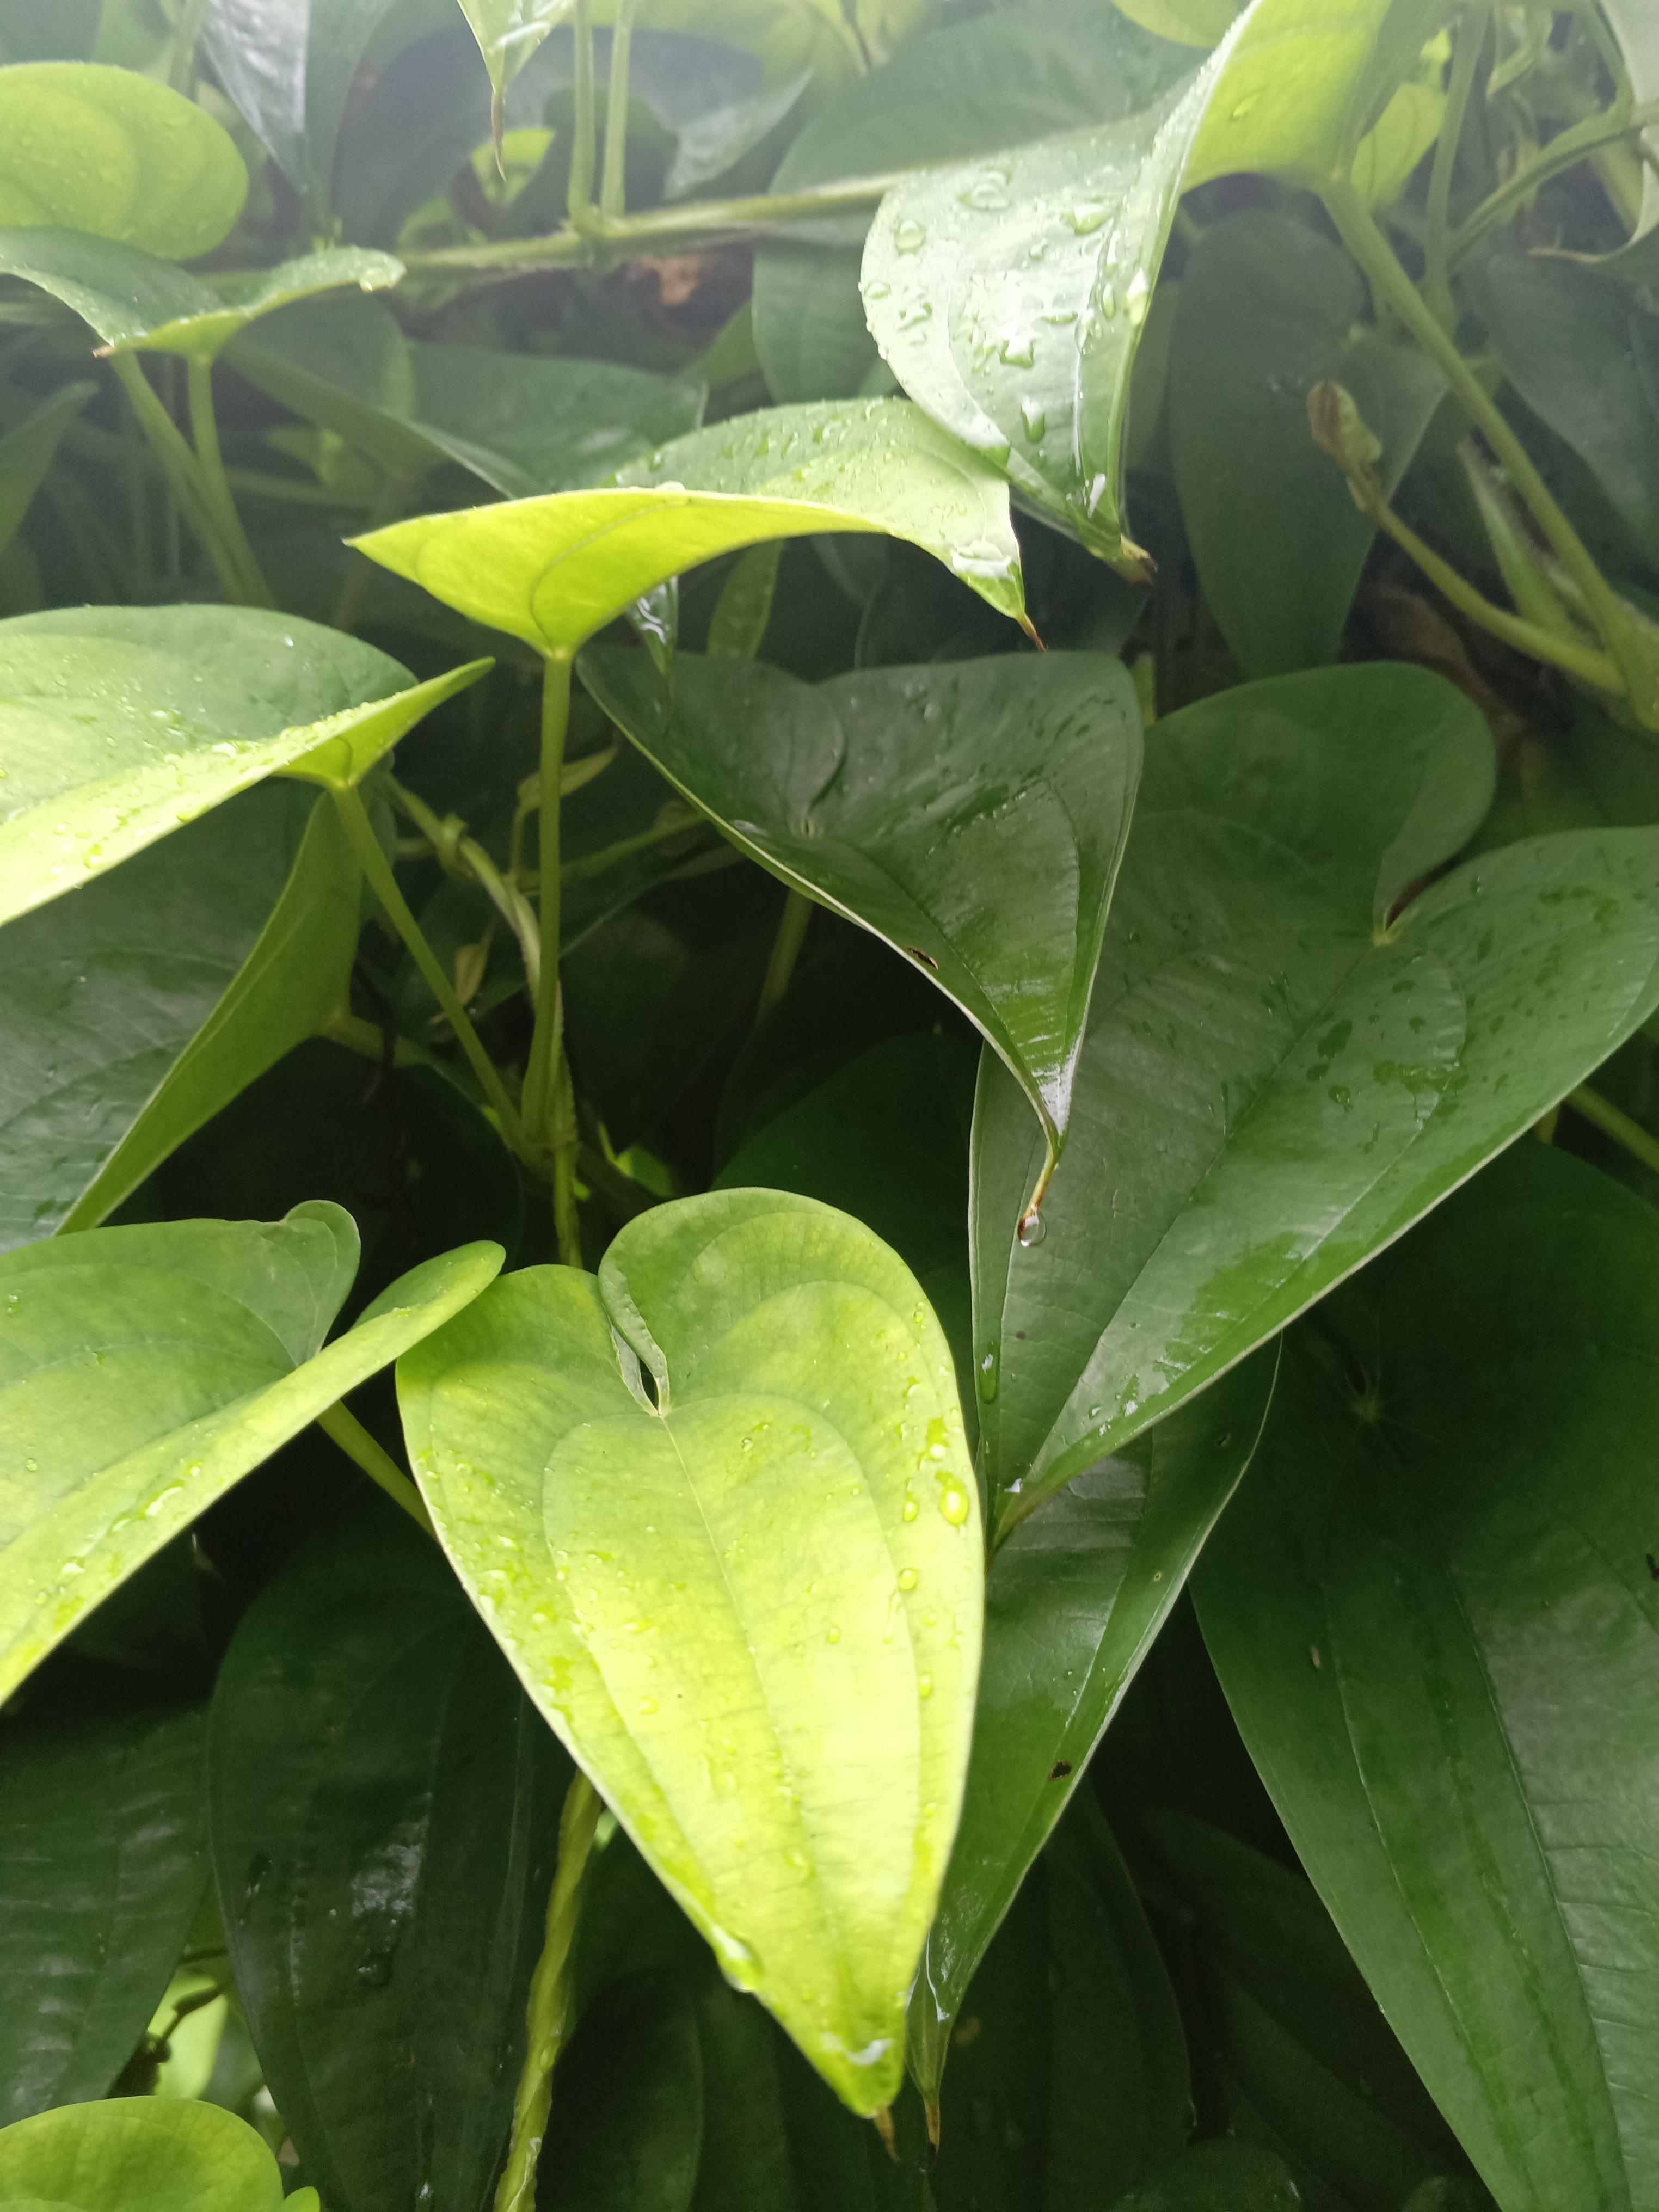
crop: yam
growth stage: vegetative
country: Nigeria
